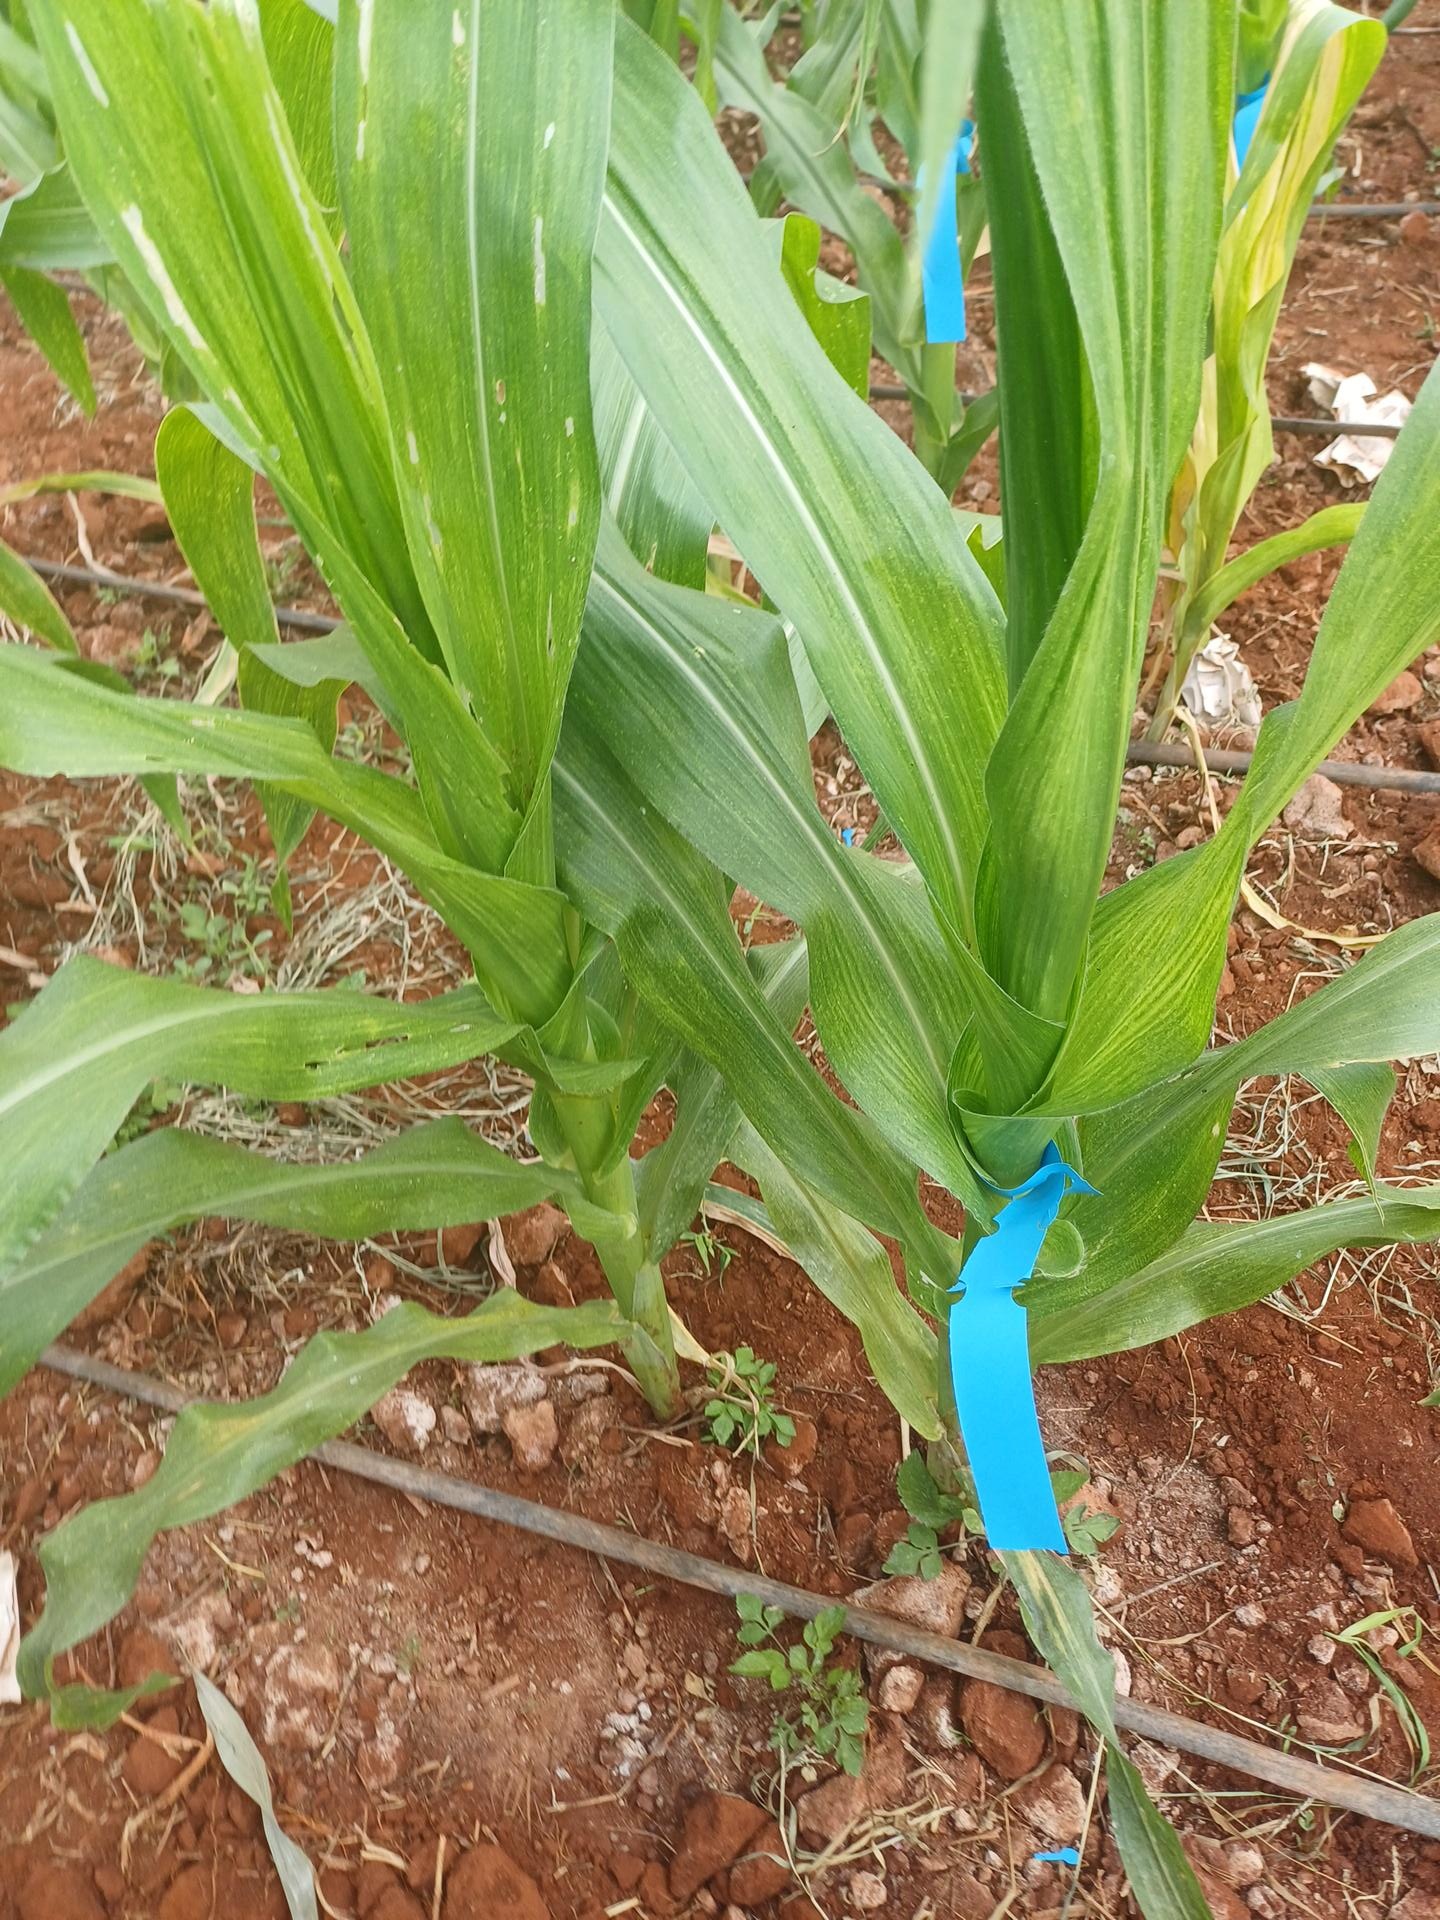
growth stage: vegetative
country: Kenya
